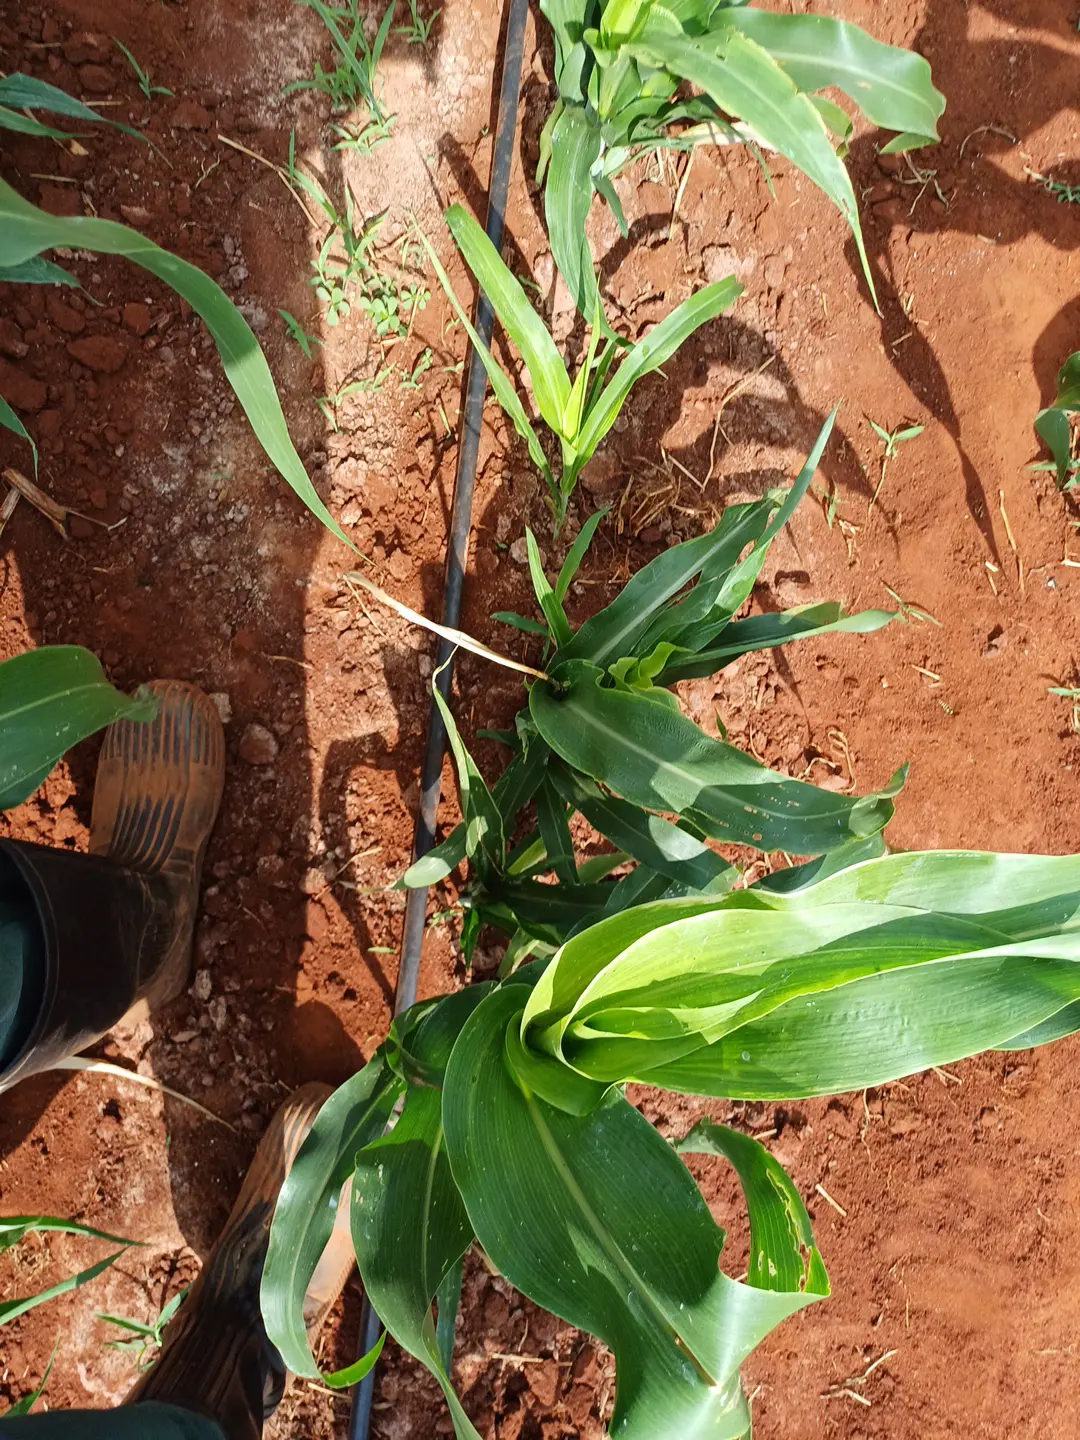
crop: sorghum
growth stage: elongation stem
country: Kenya
